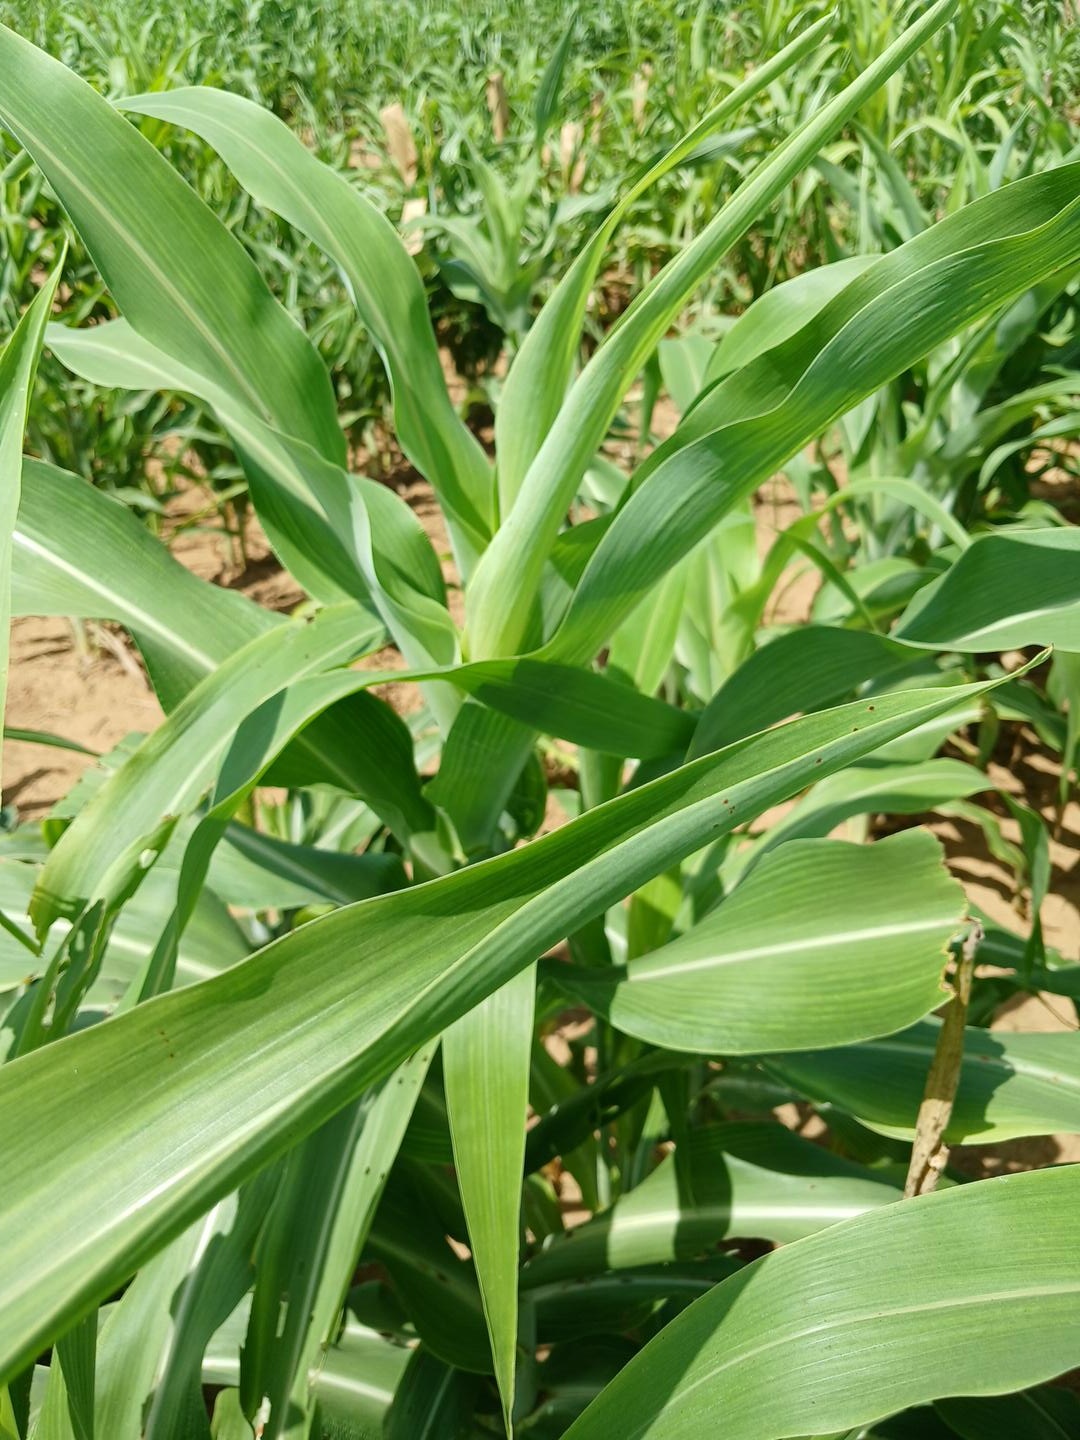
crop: sorghum
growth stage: vegetative
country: Senegal
